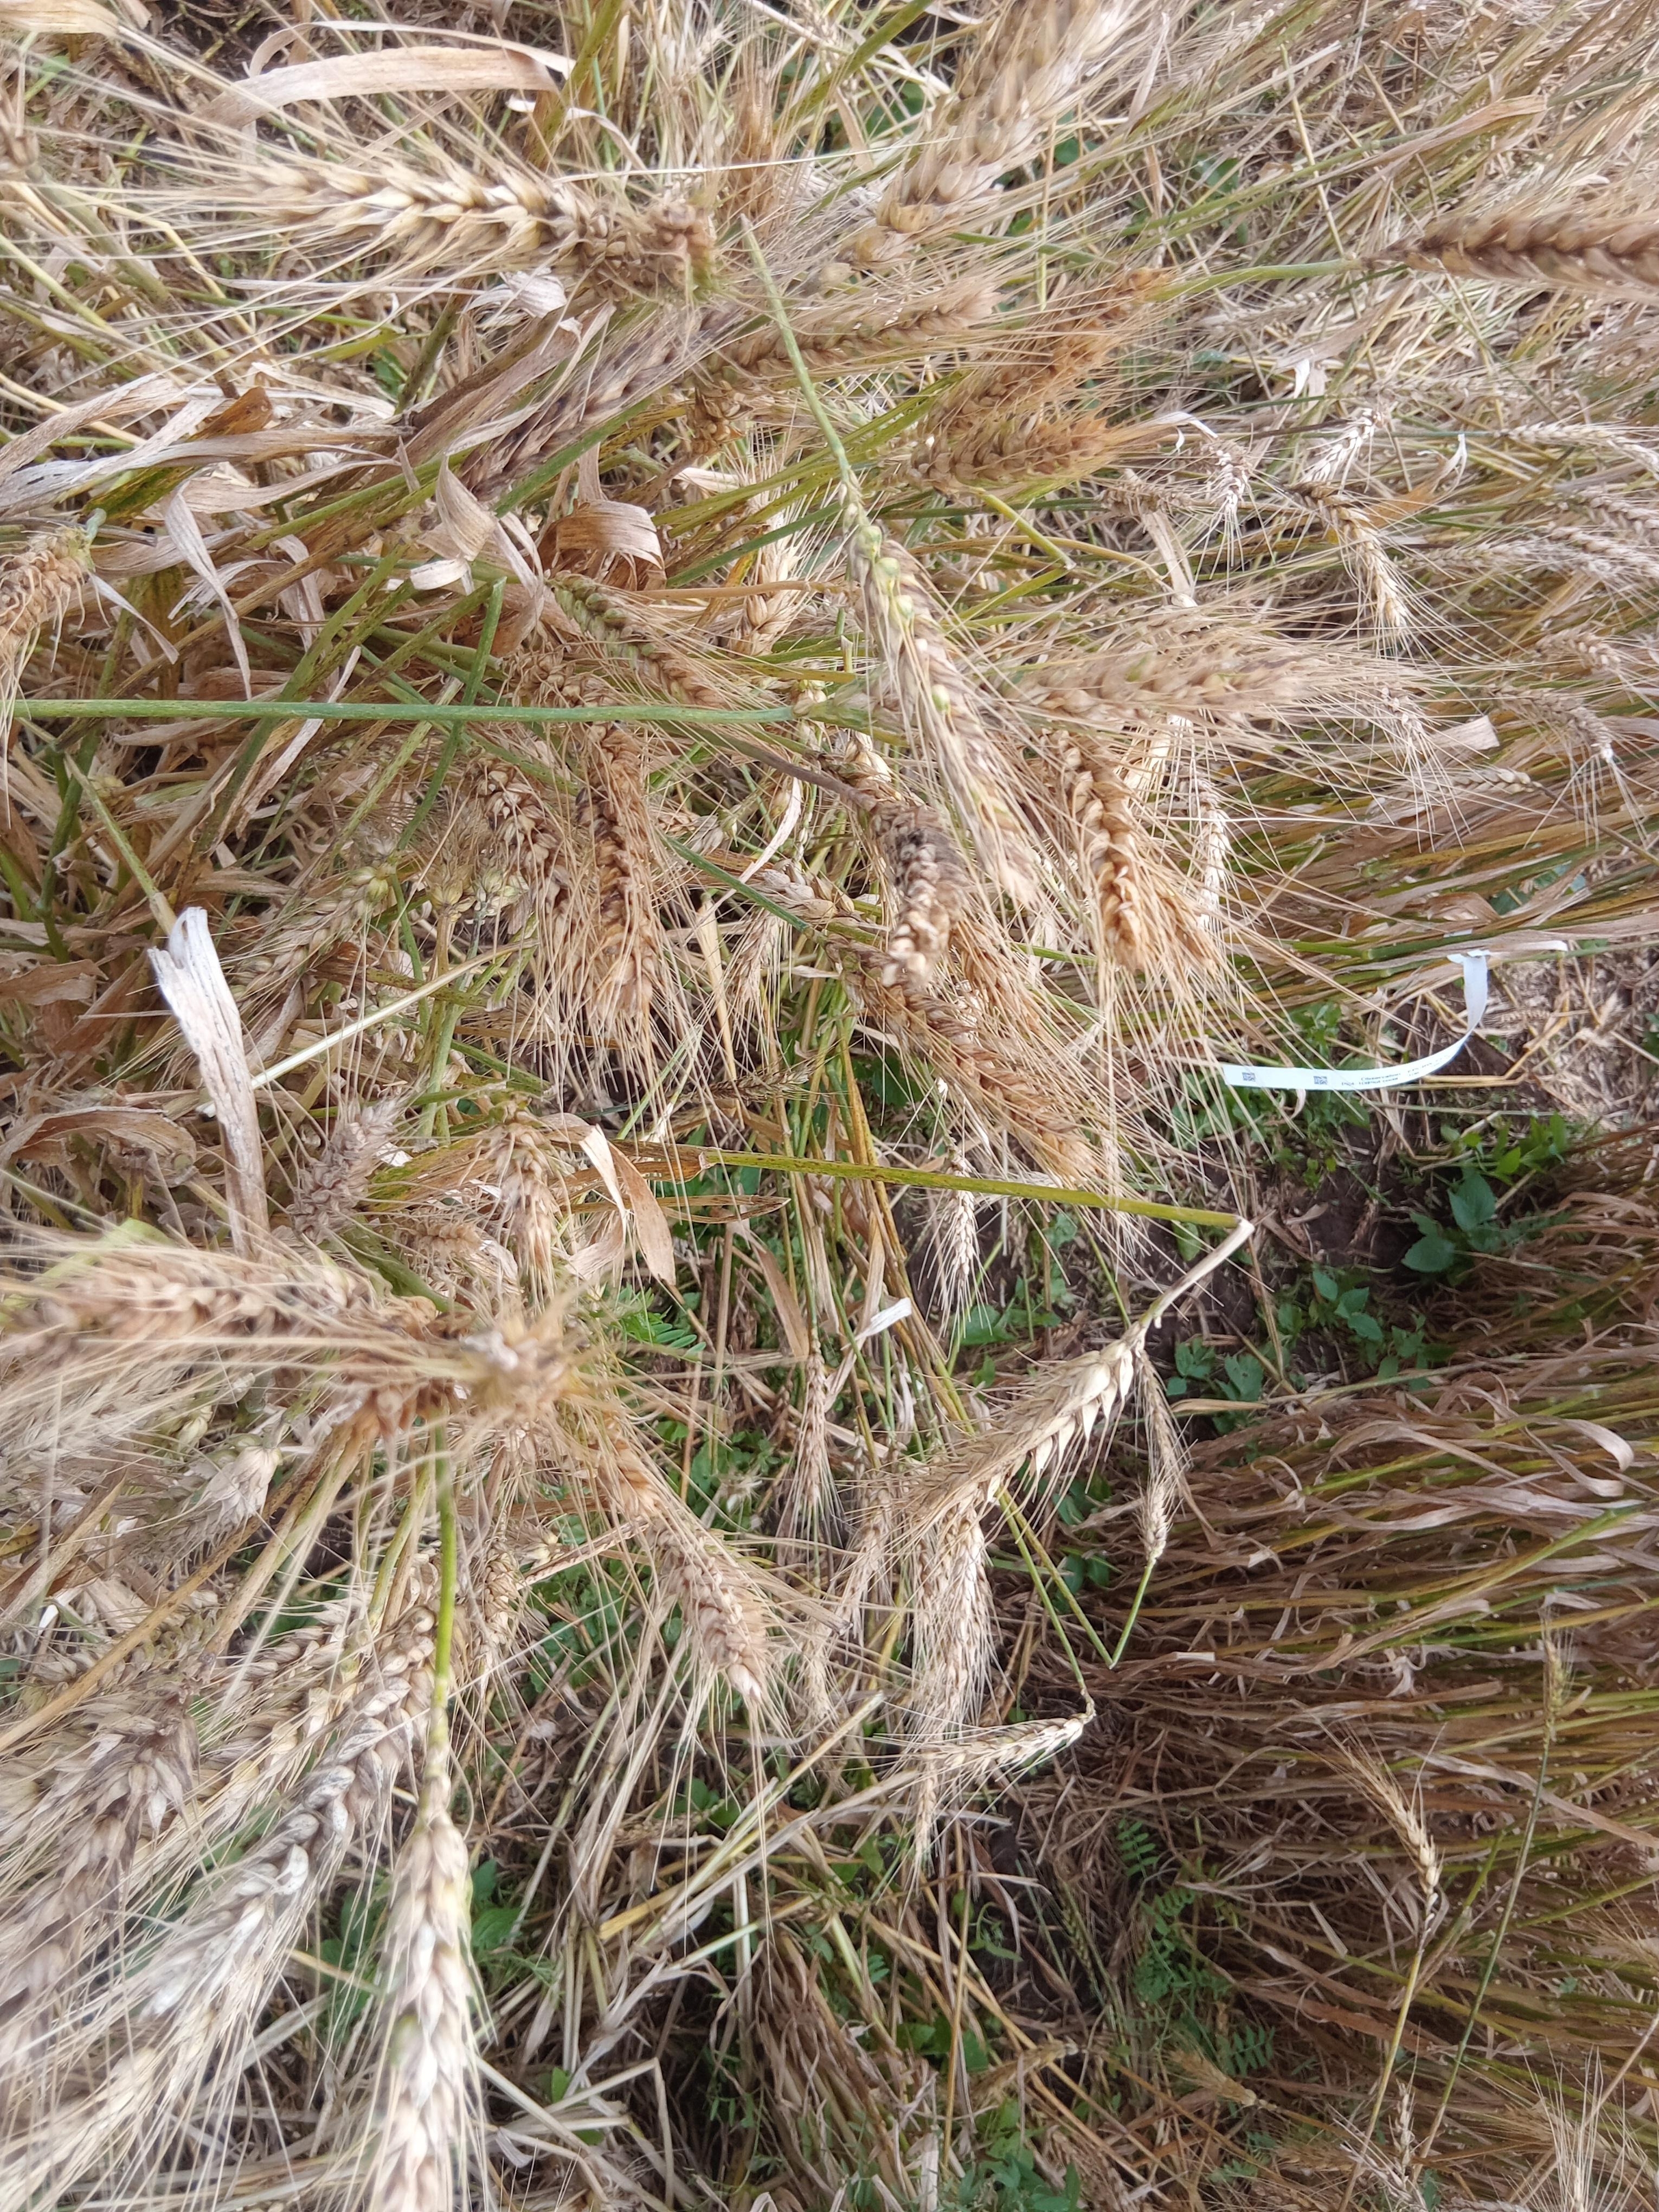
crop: wheat
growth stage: maturity
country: Kenya
